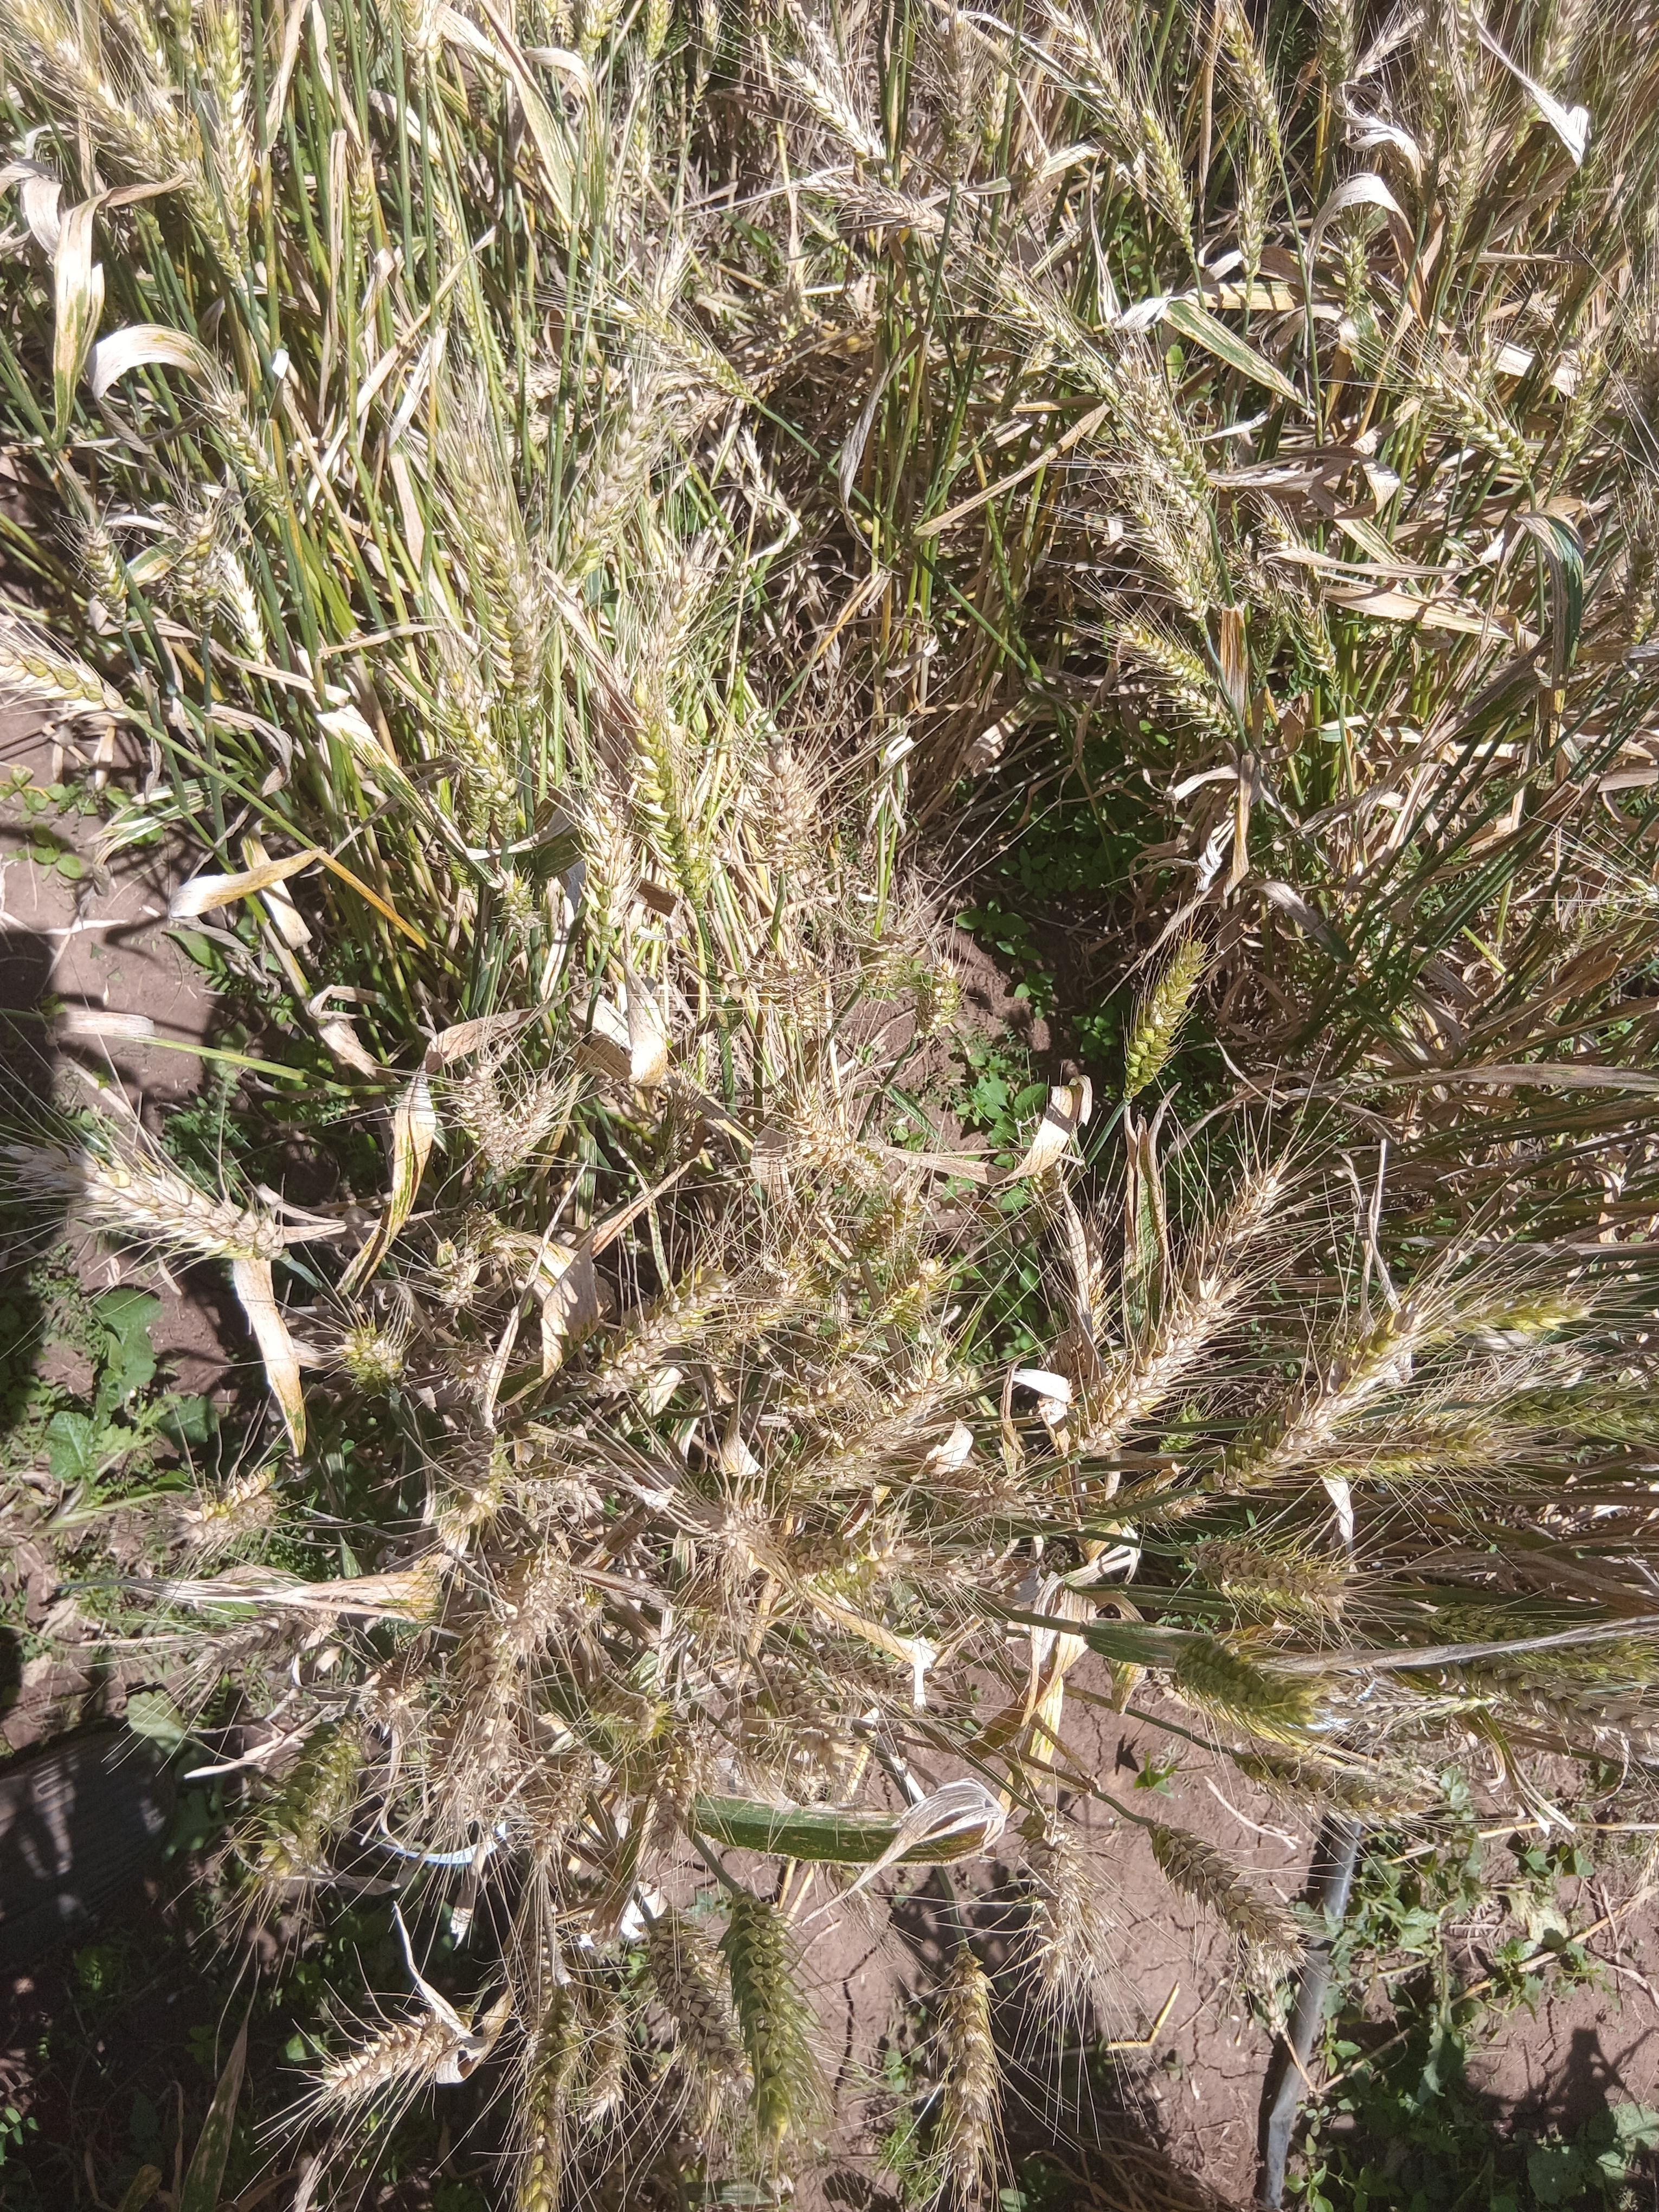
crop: wheat
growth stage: maturity
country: Kenya
